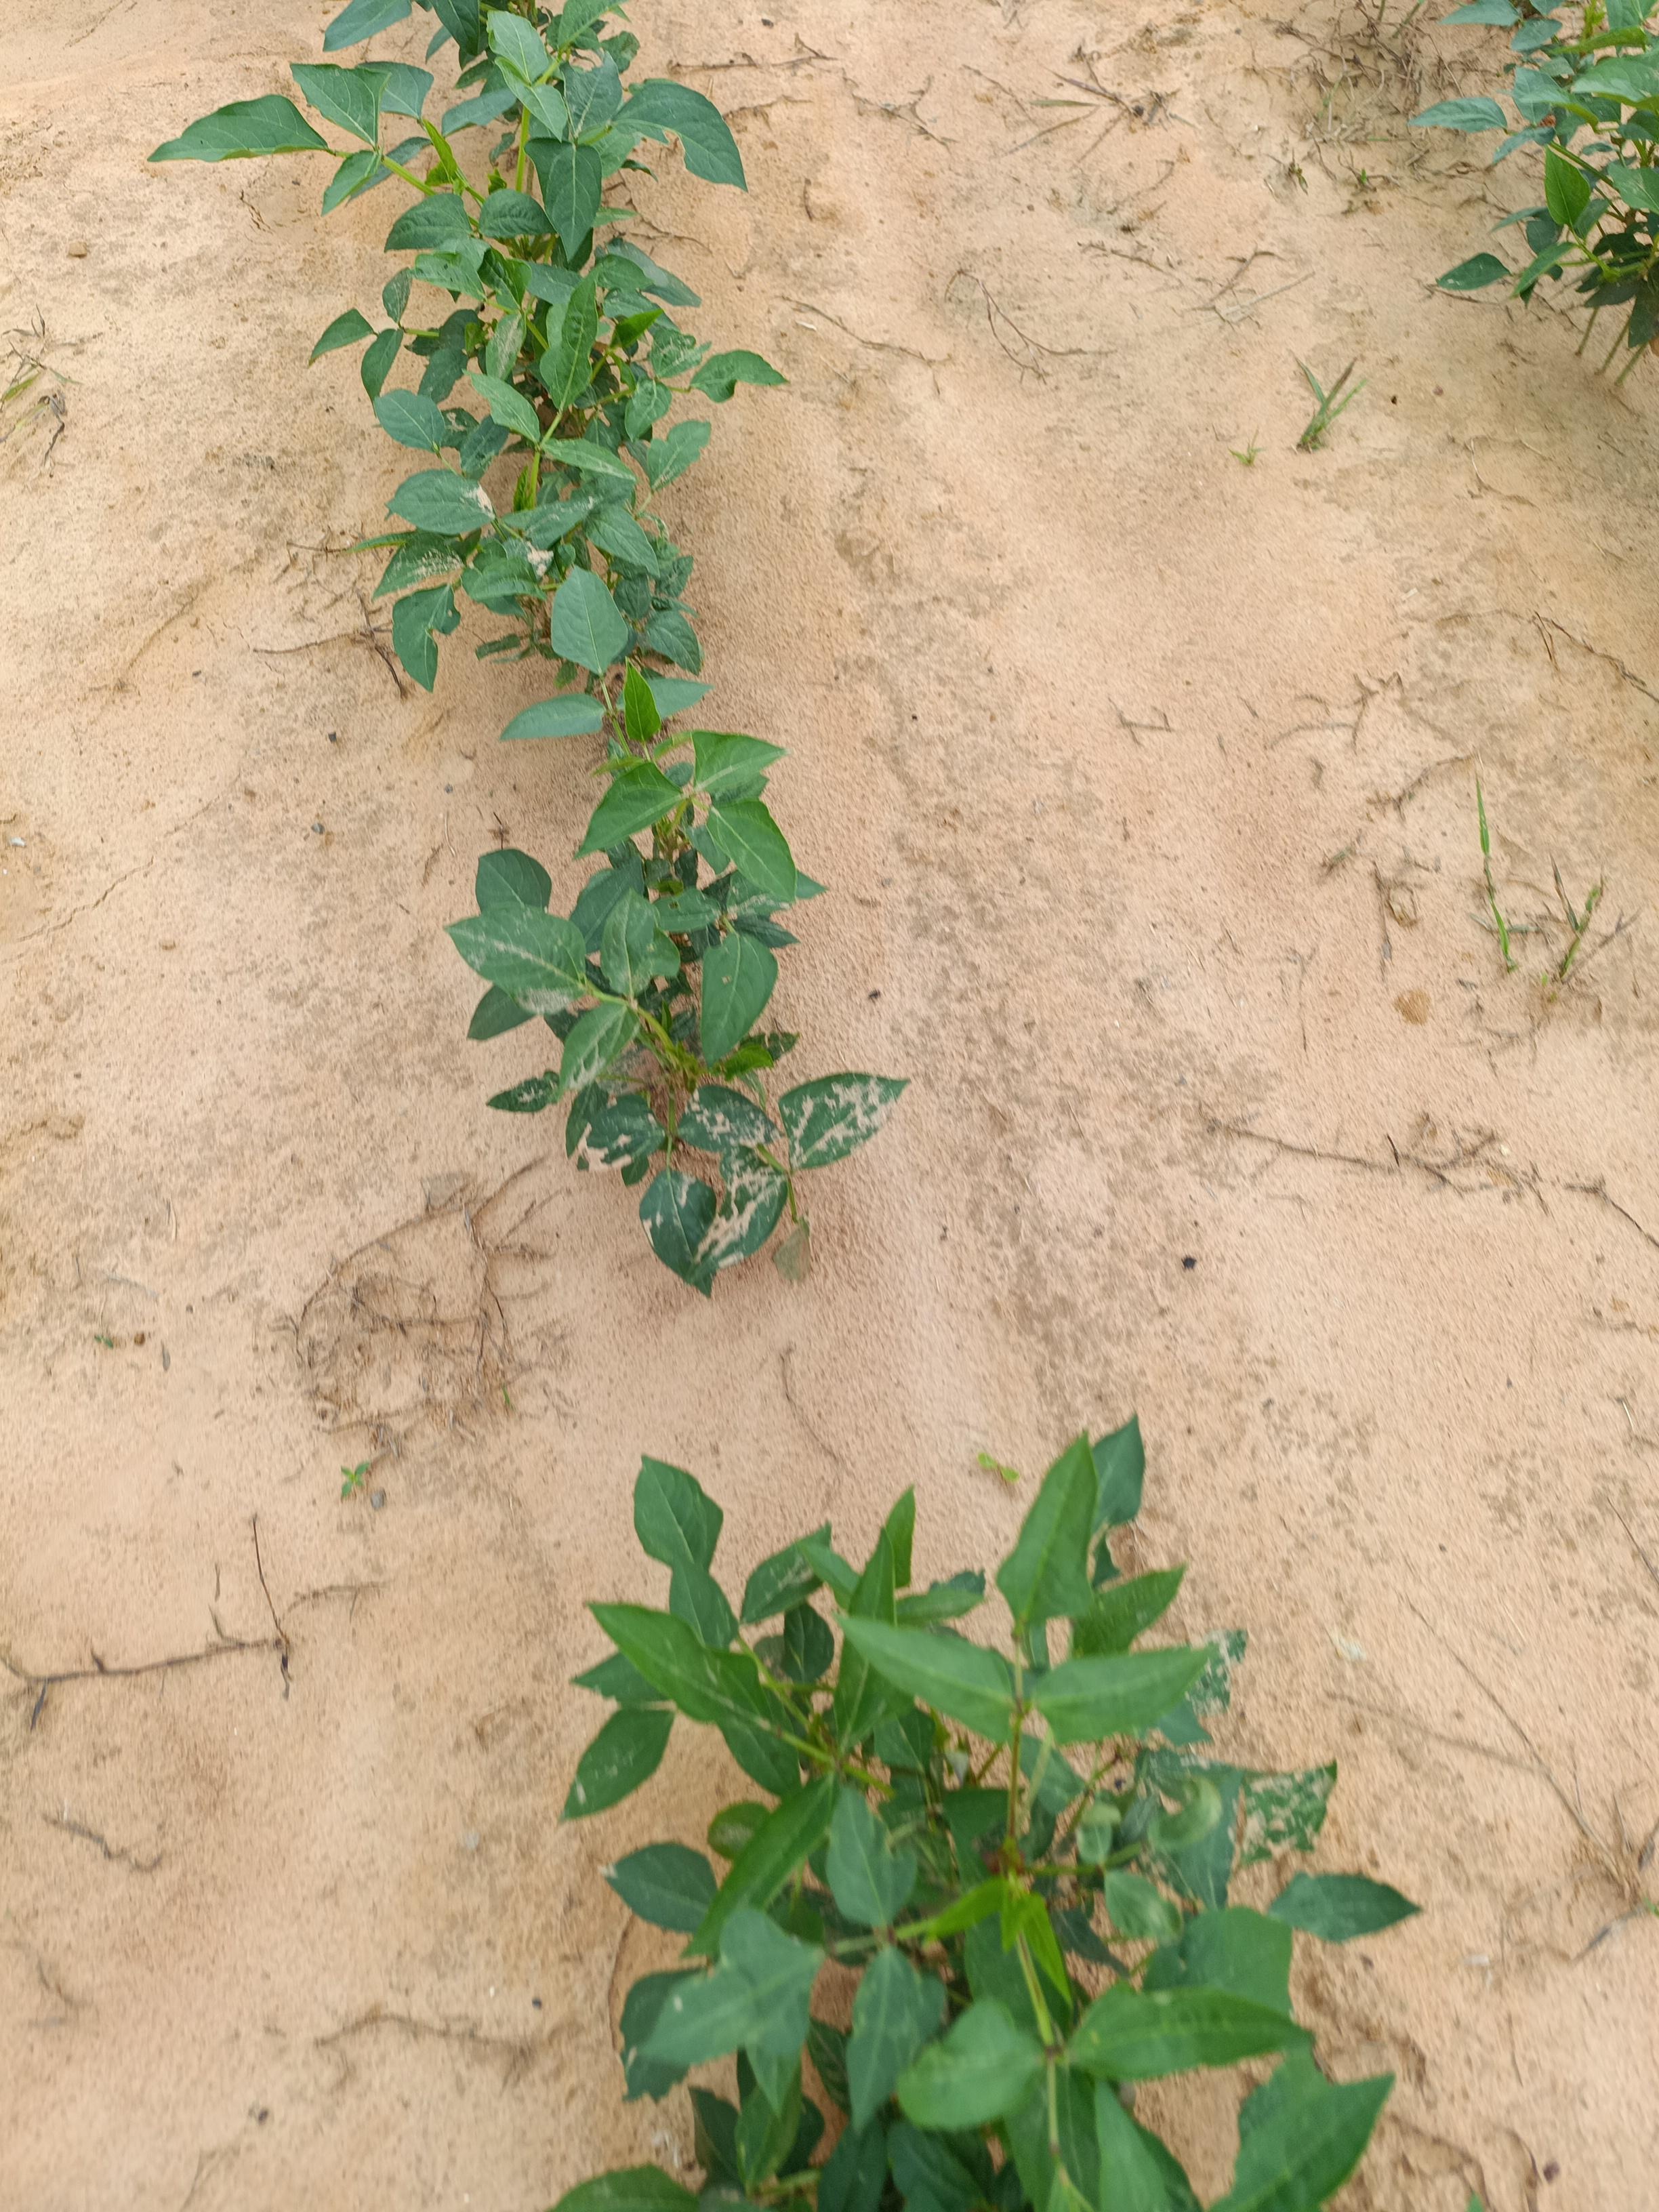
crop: cowpea
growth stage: emergence
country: Nigeria
